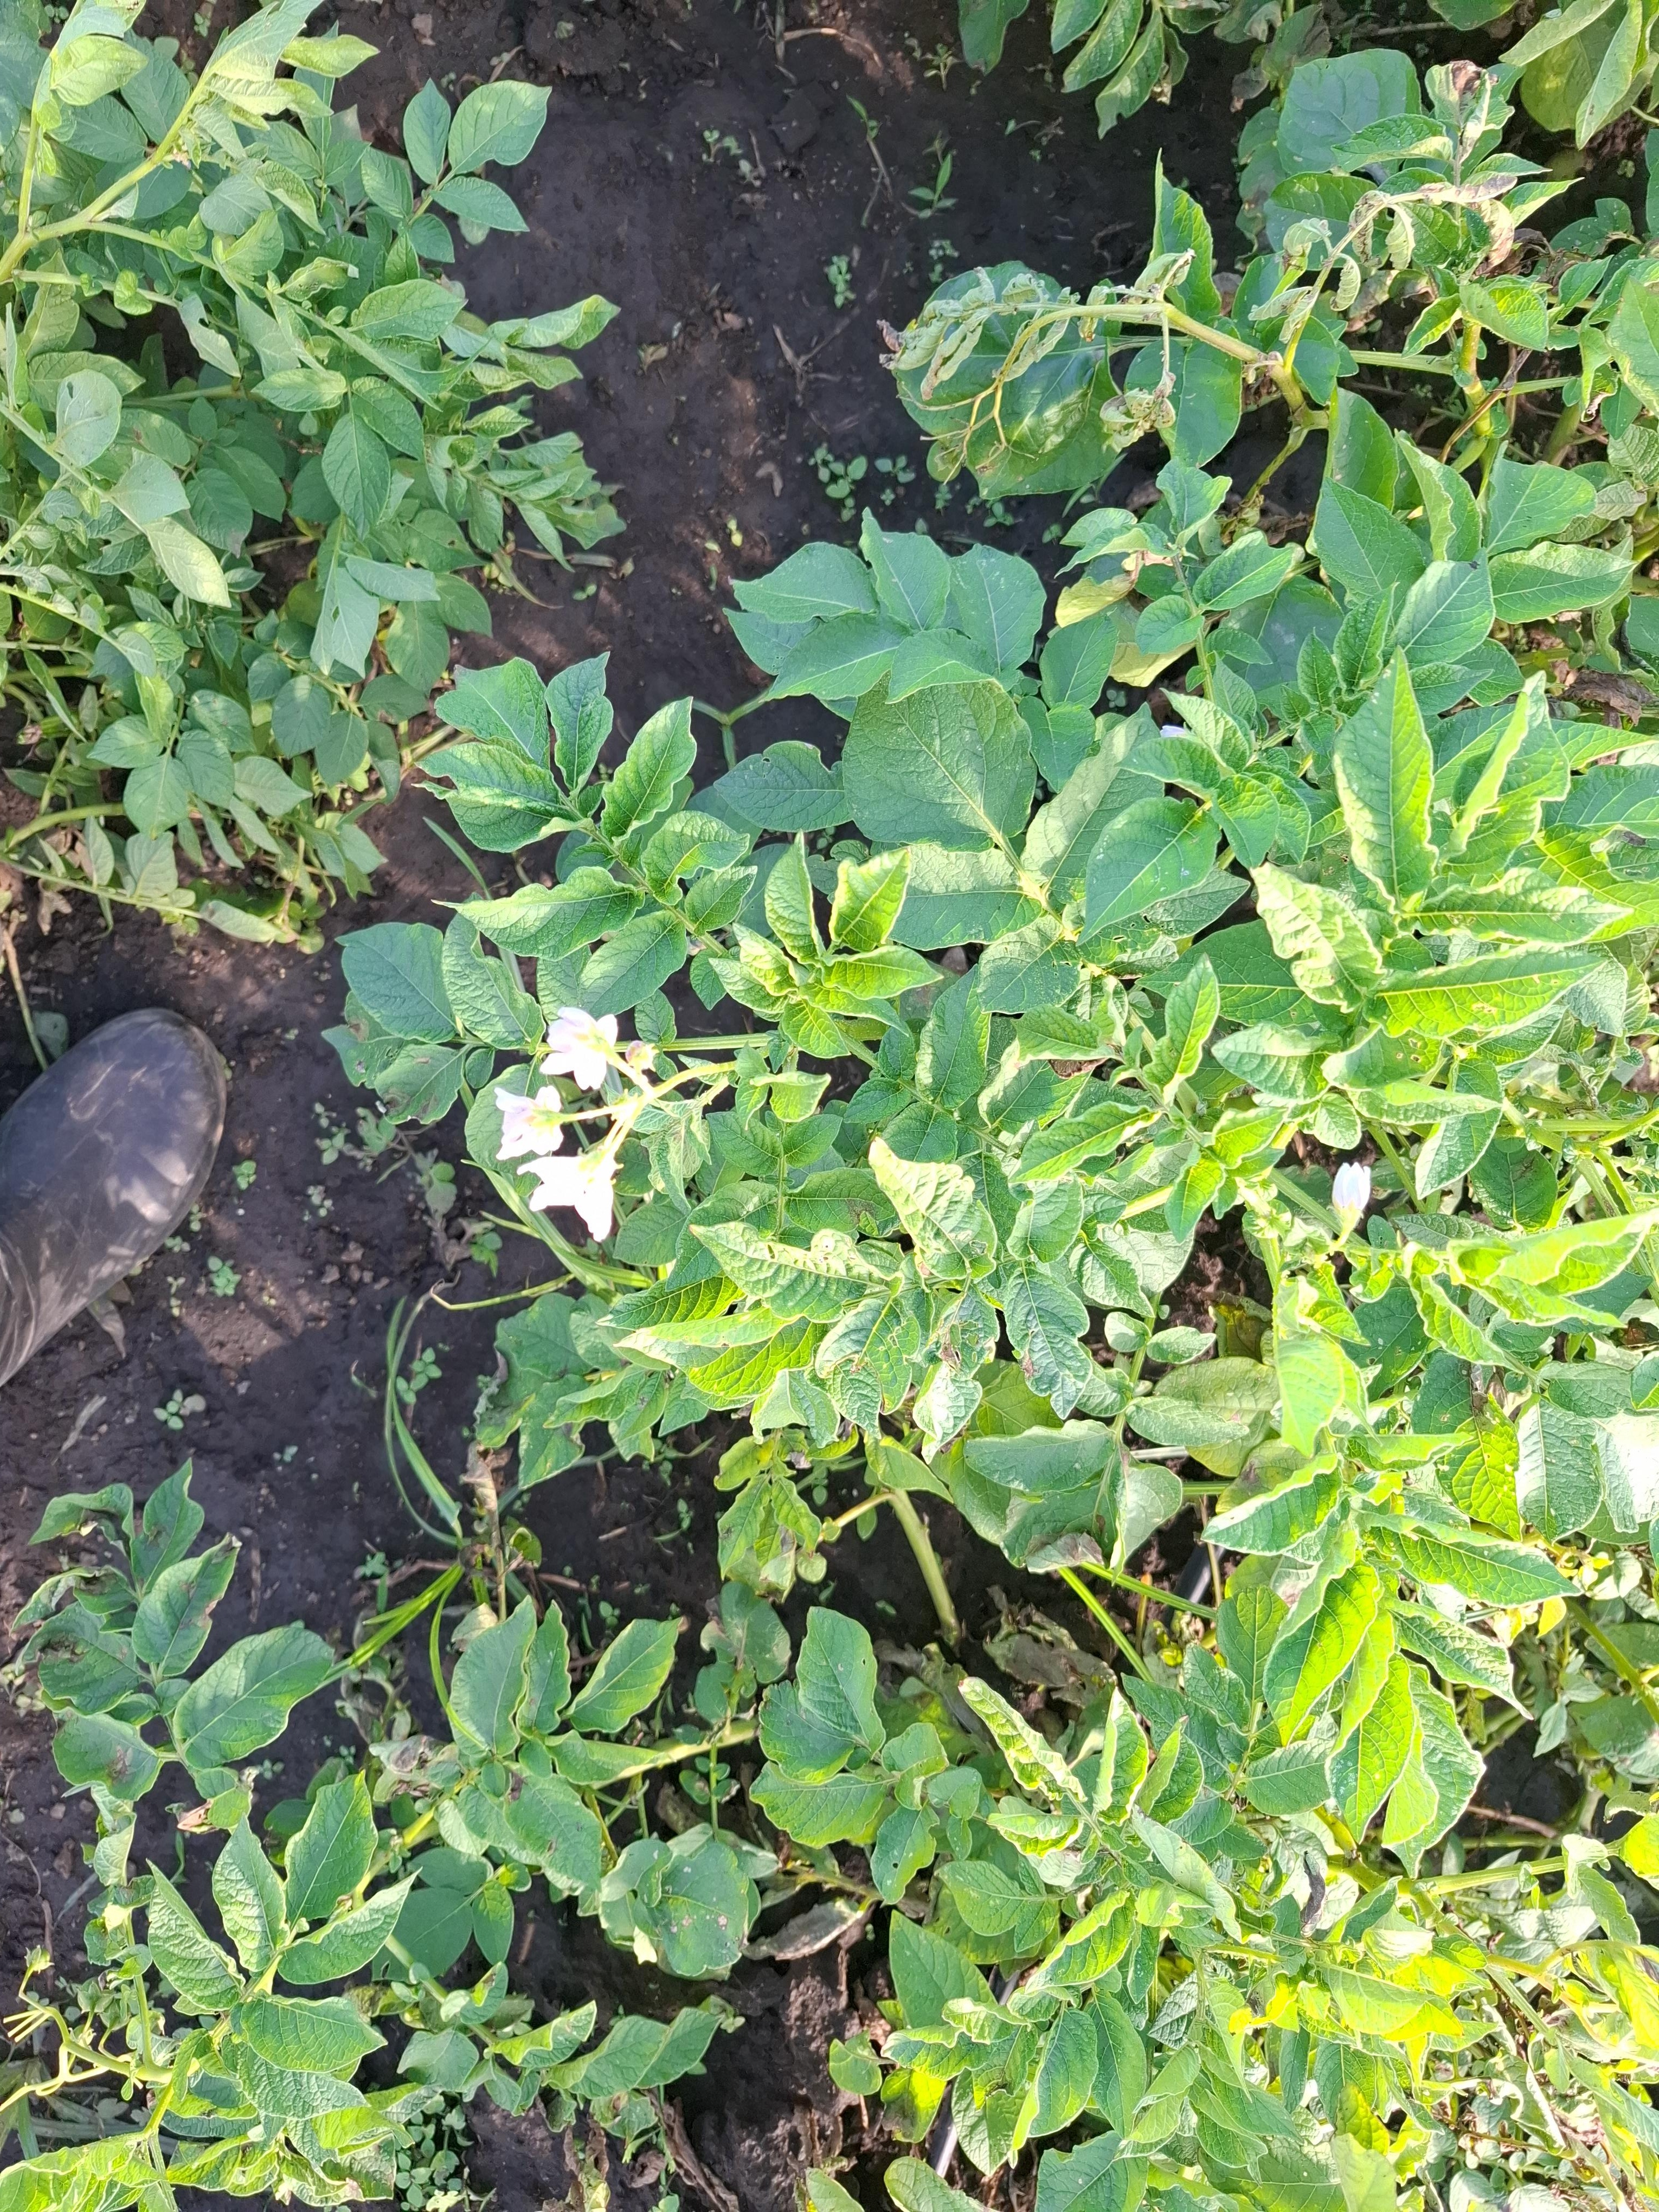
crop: potato
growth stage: flowering
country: Tanzania
